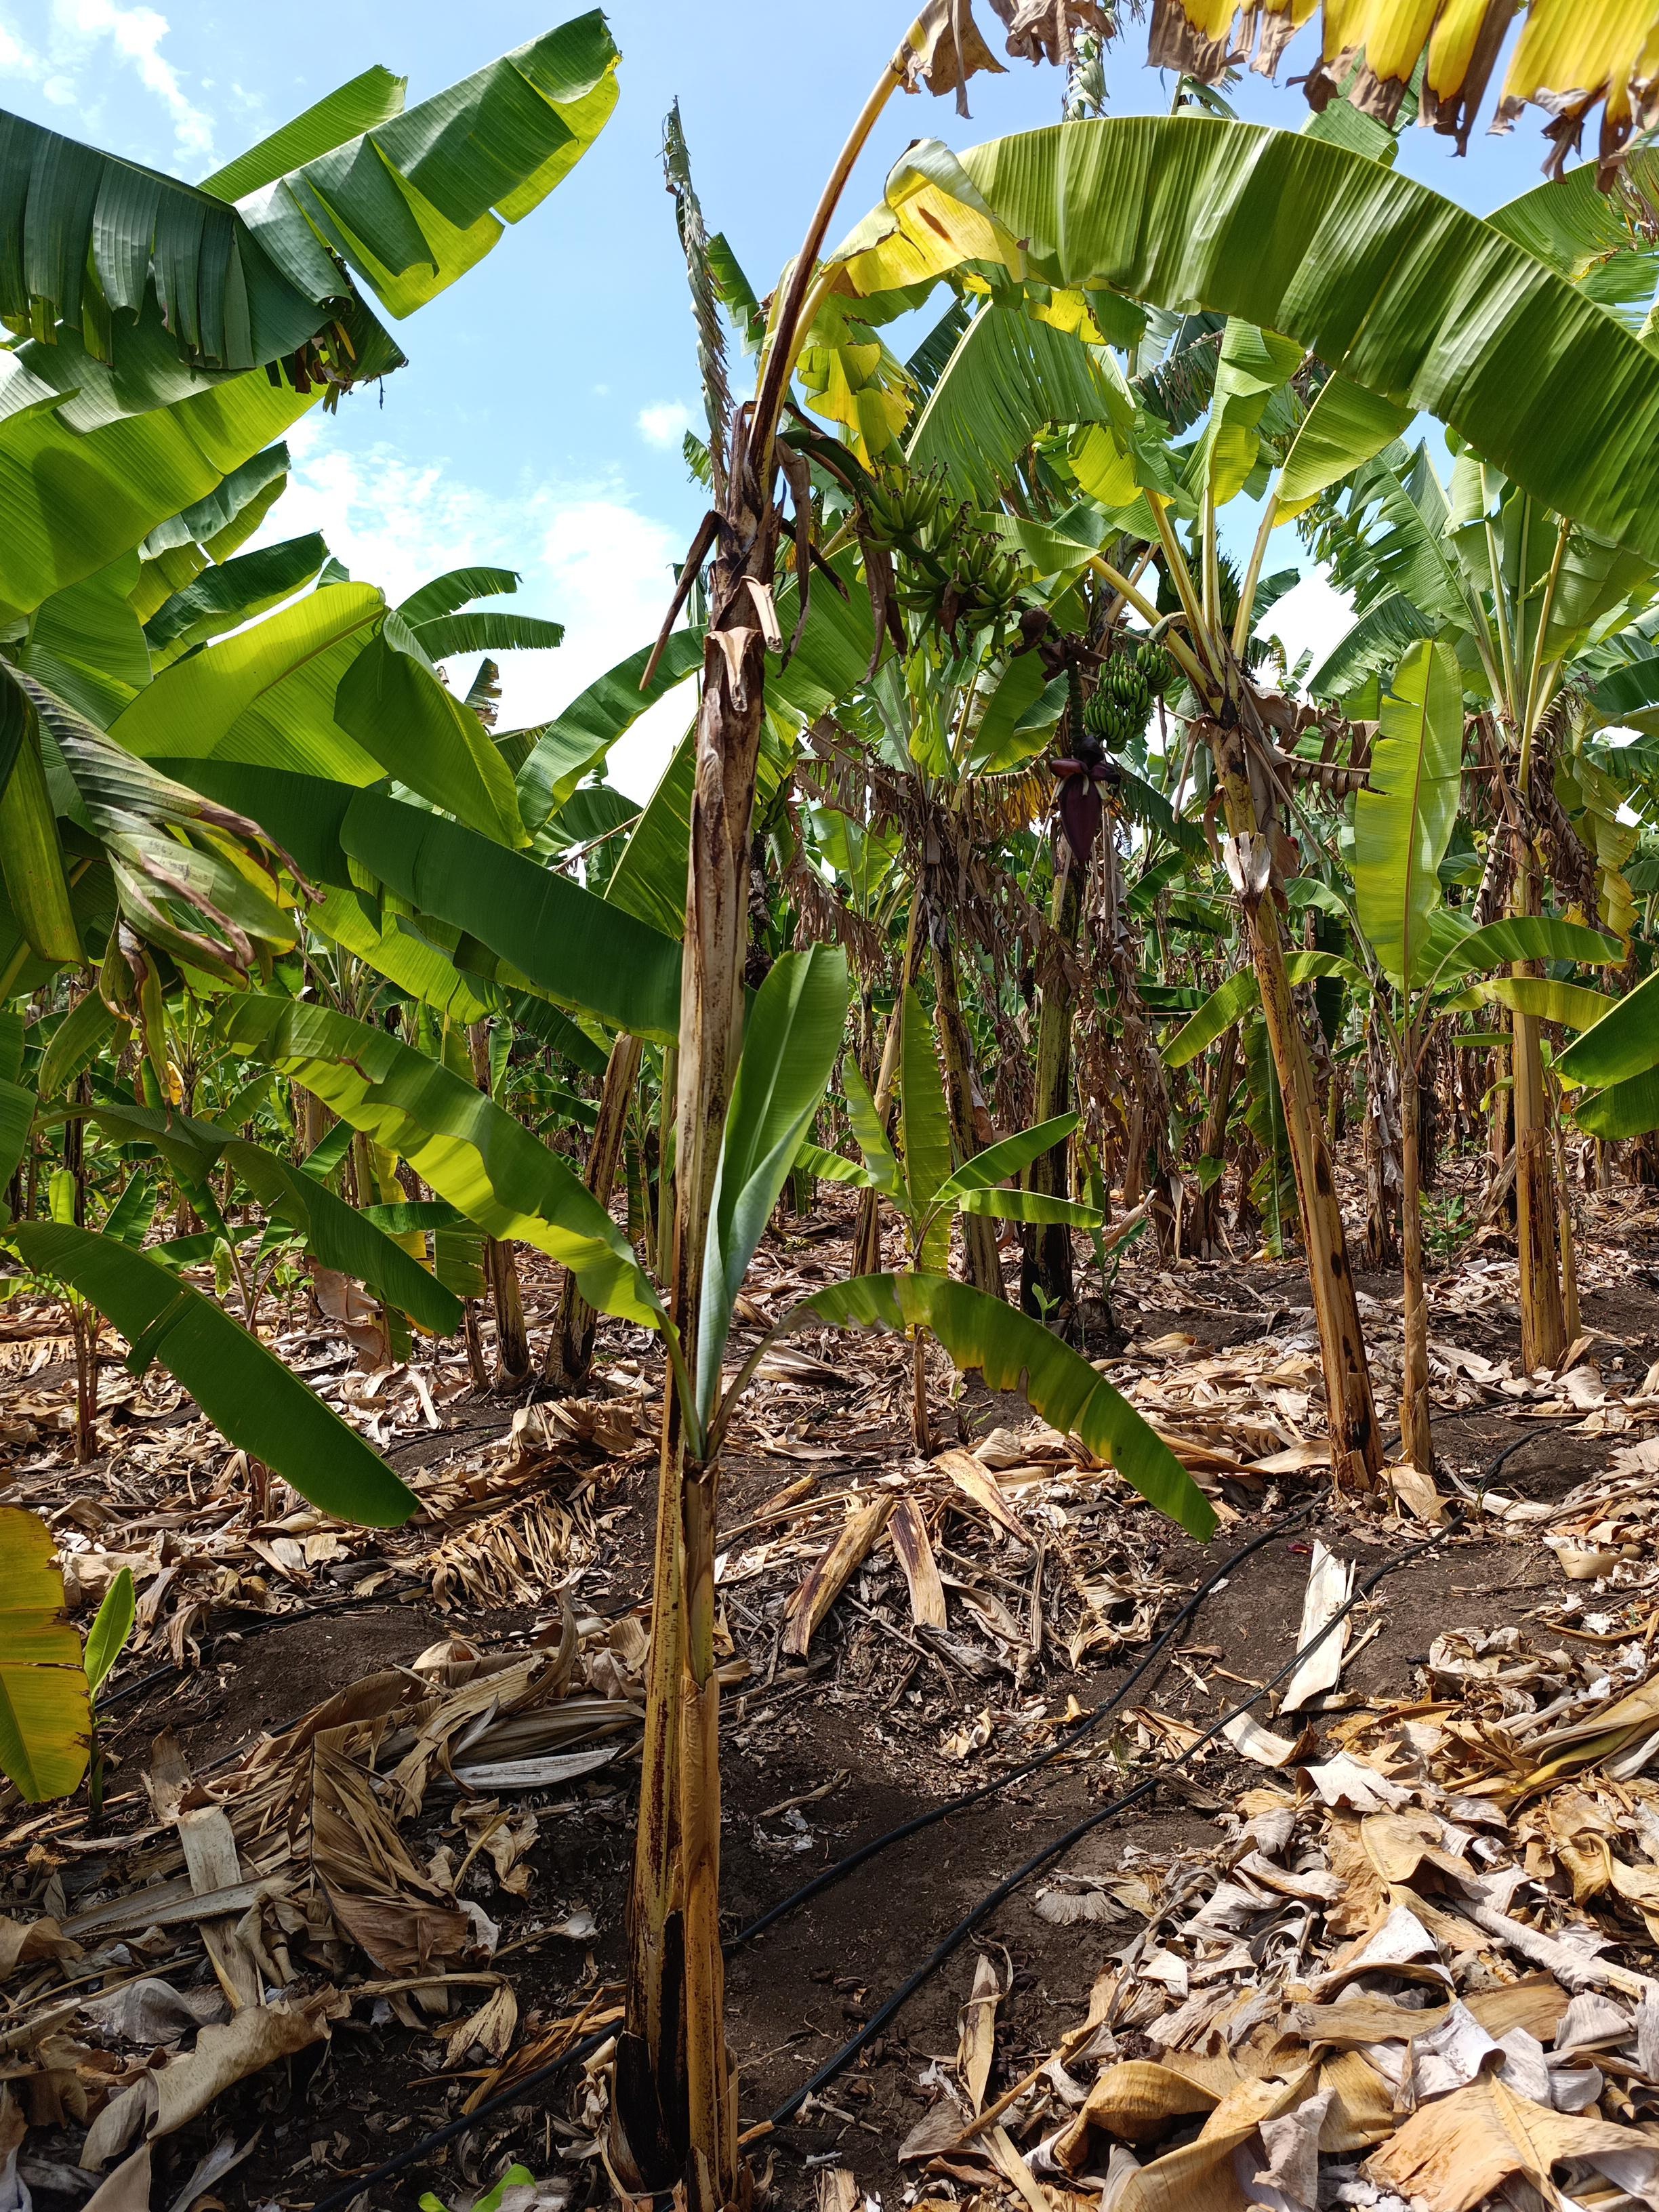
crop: banana
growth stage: development fruit
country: Tanzania
